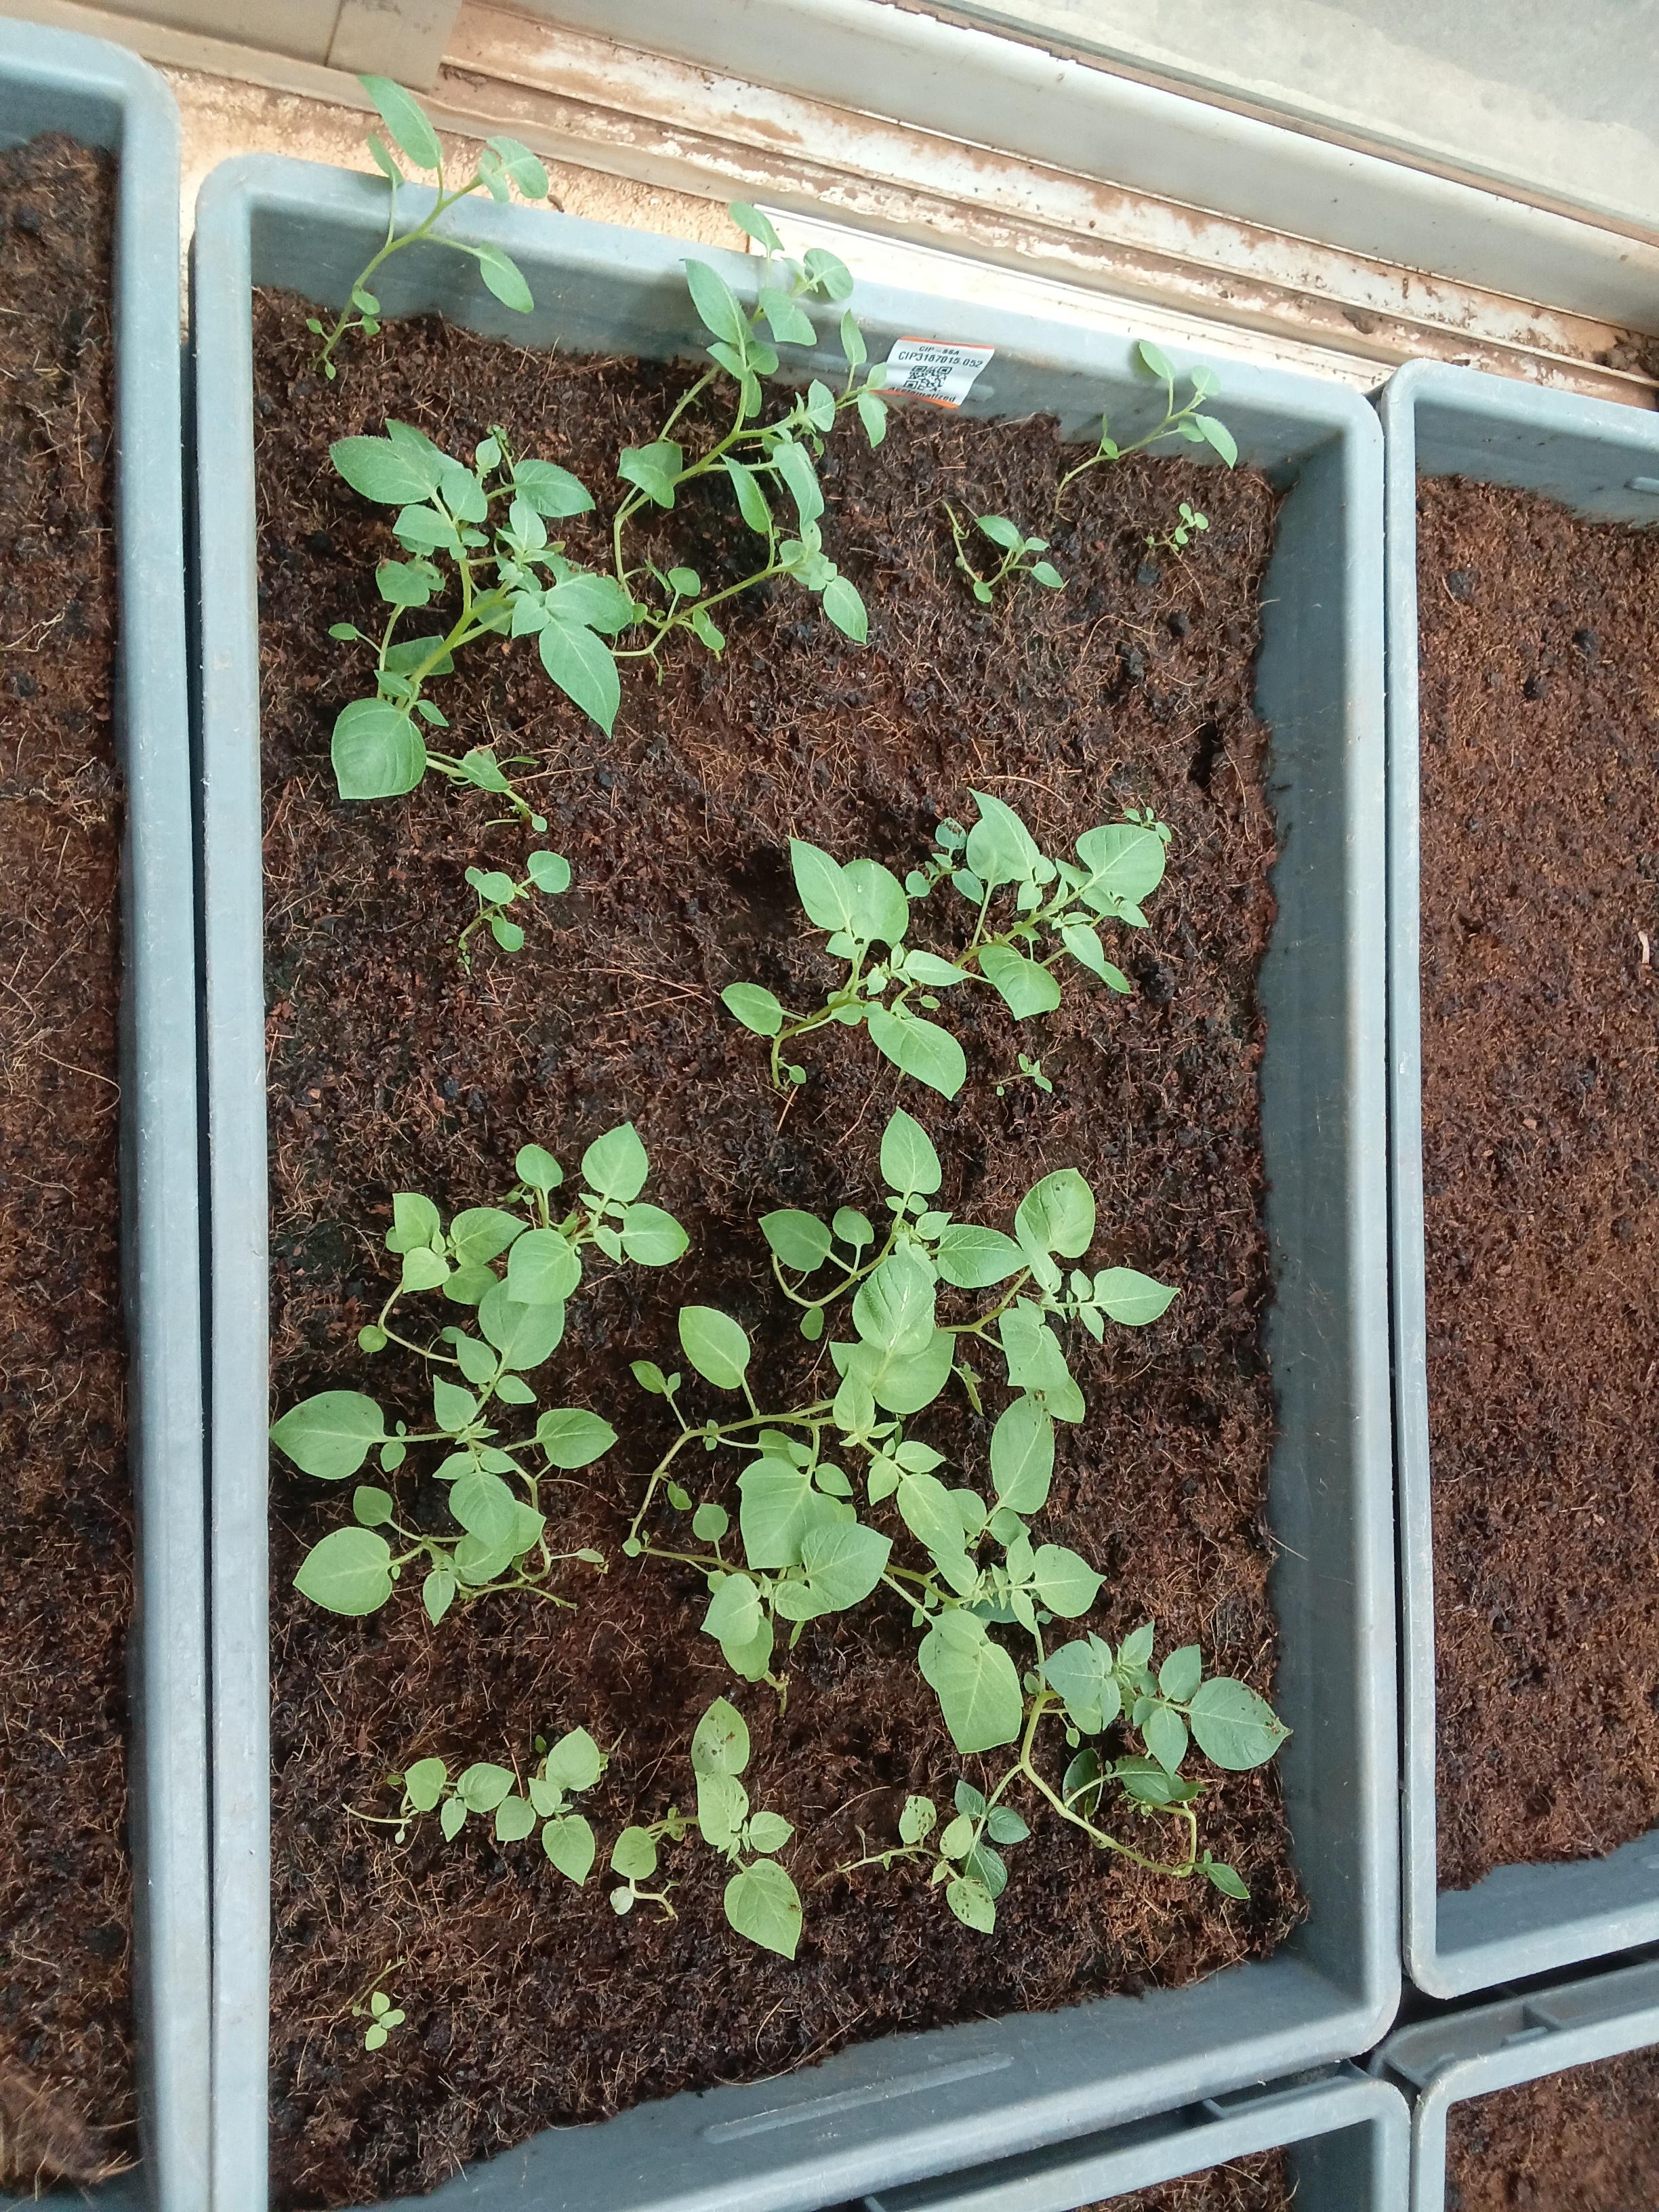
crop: potato
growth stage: emergence
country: Kenya
